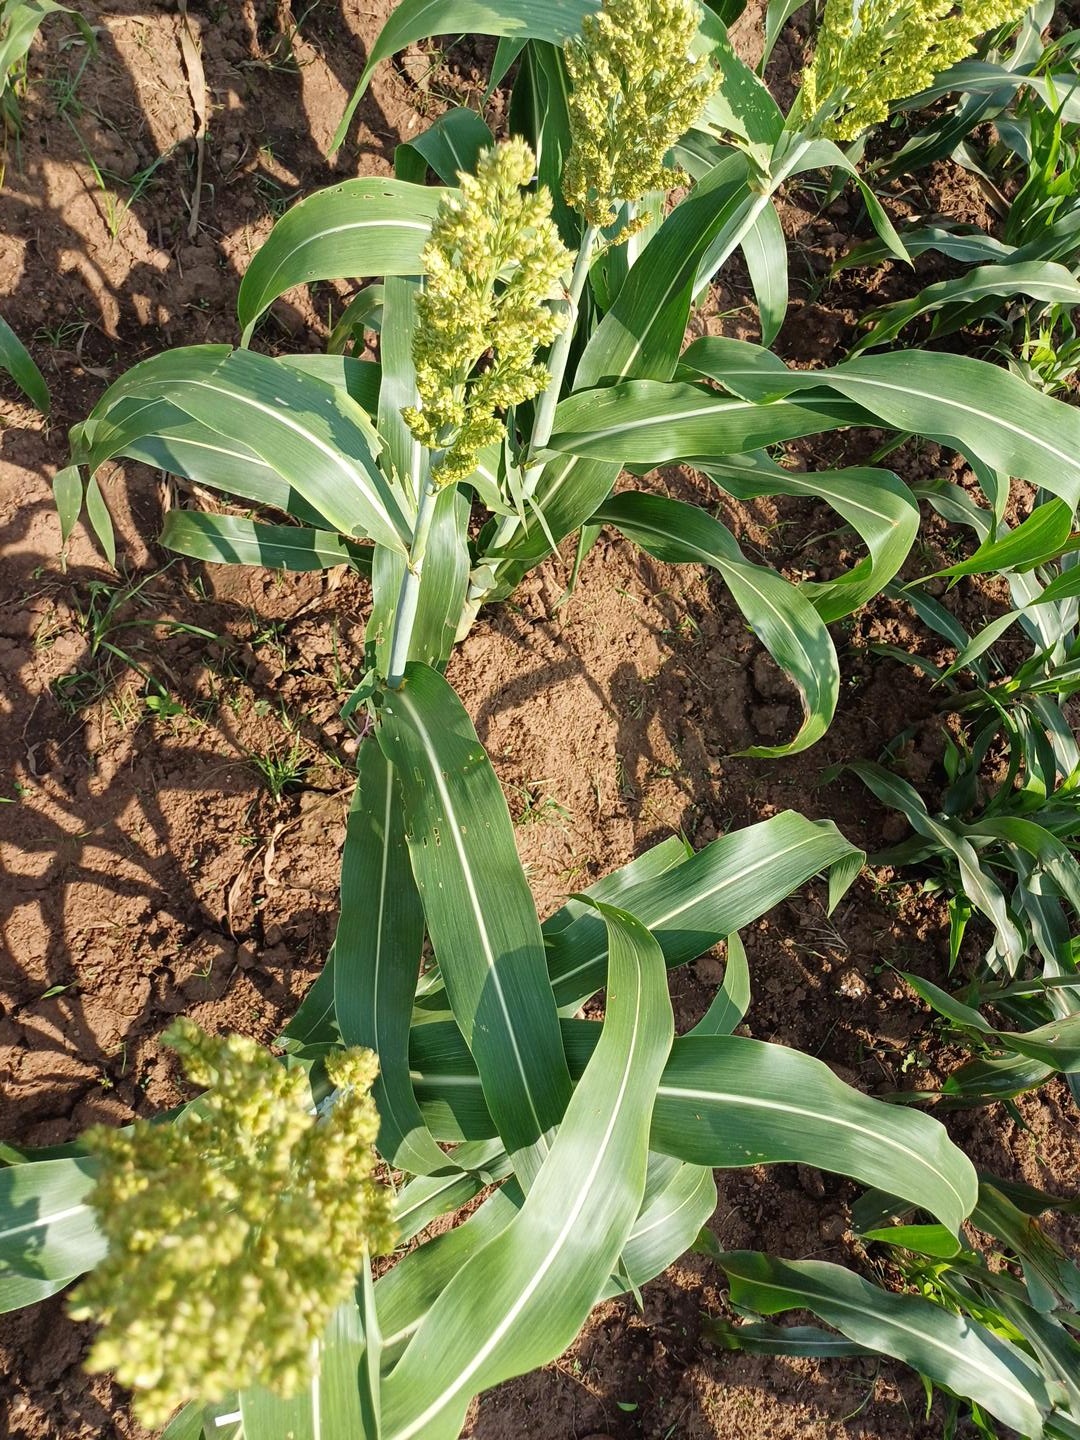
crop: sorghum
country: Kenya
